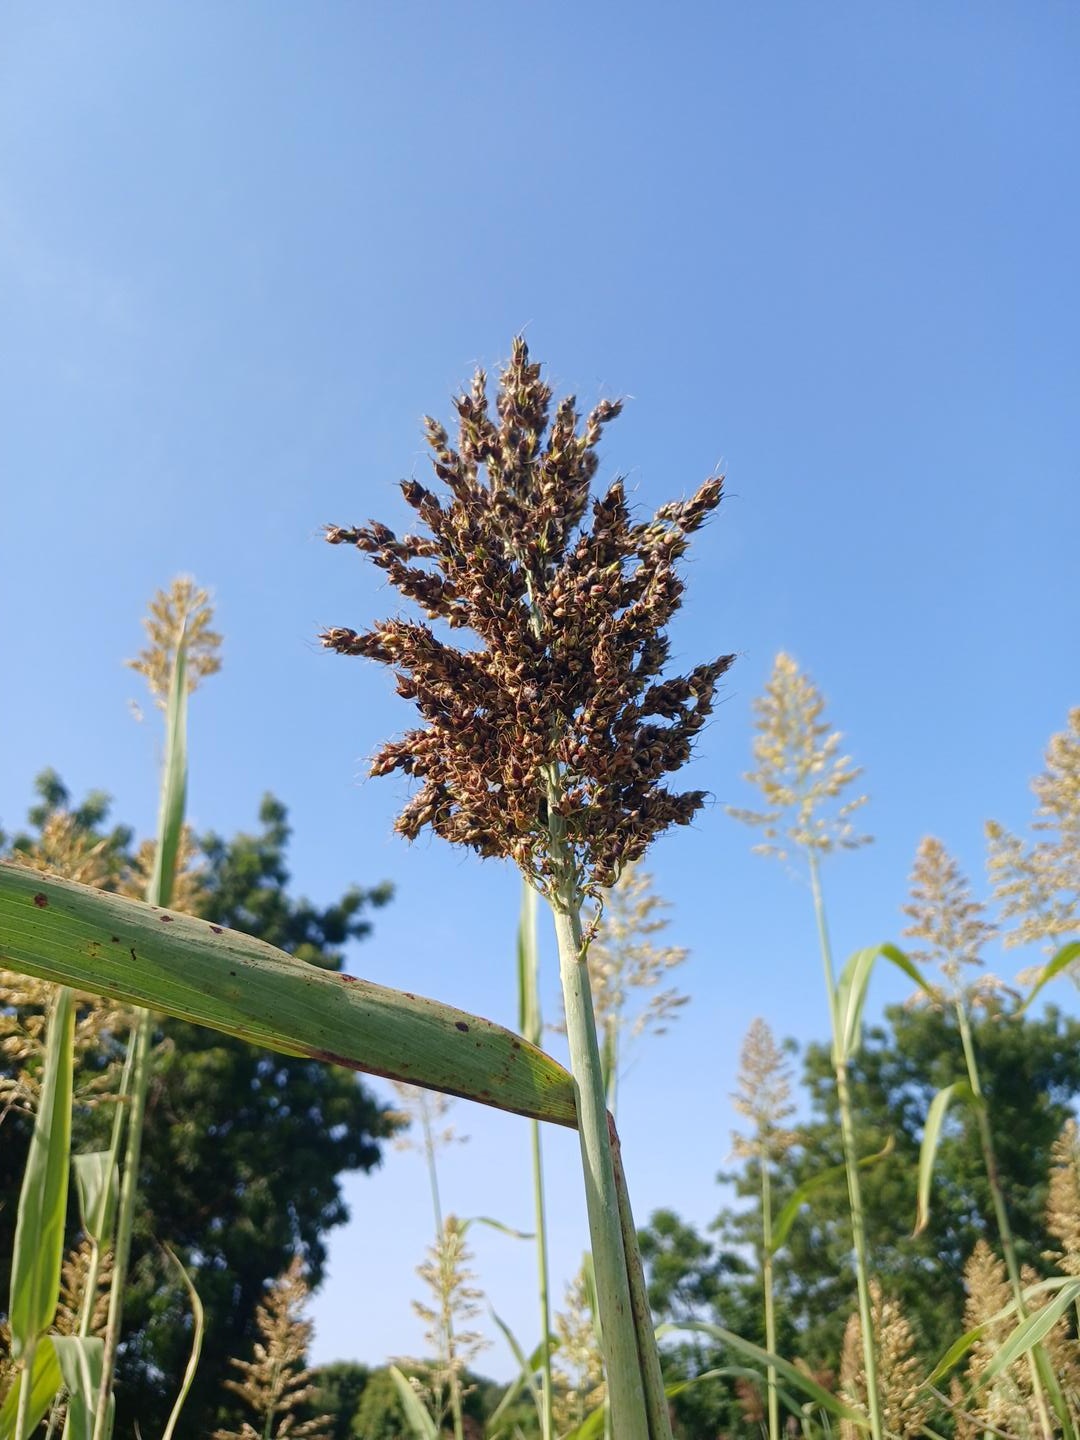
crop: sorghum
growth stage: filling grain
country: Senegal
